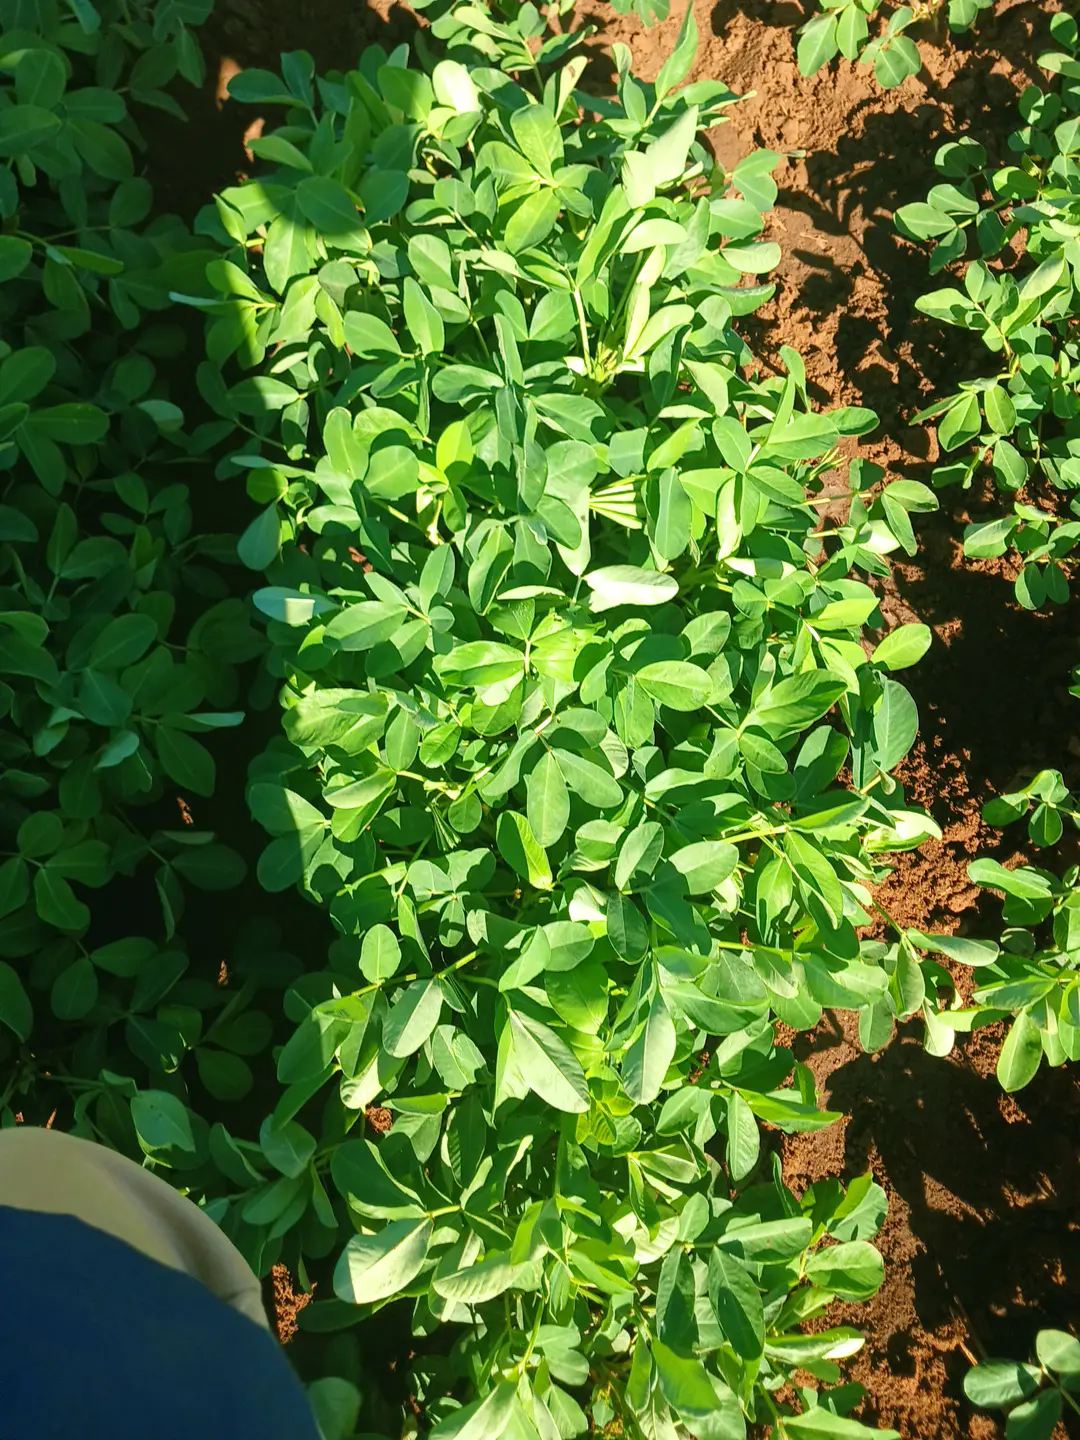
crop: groundnut
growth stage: flowering
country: Kenya
